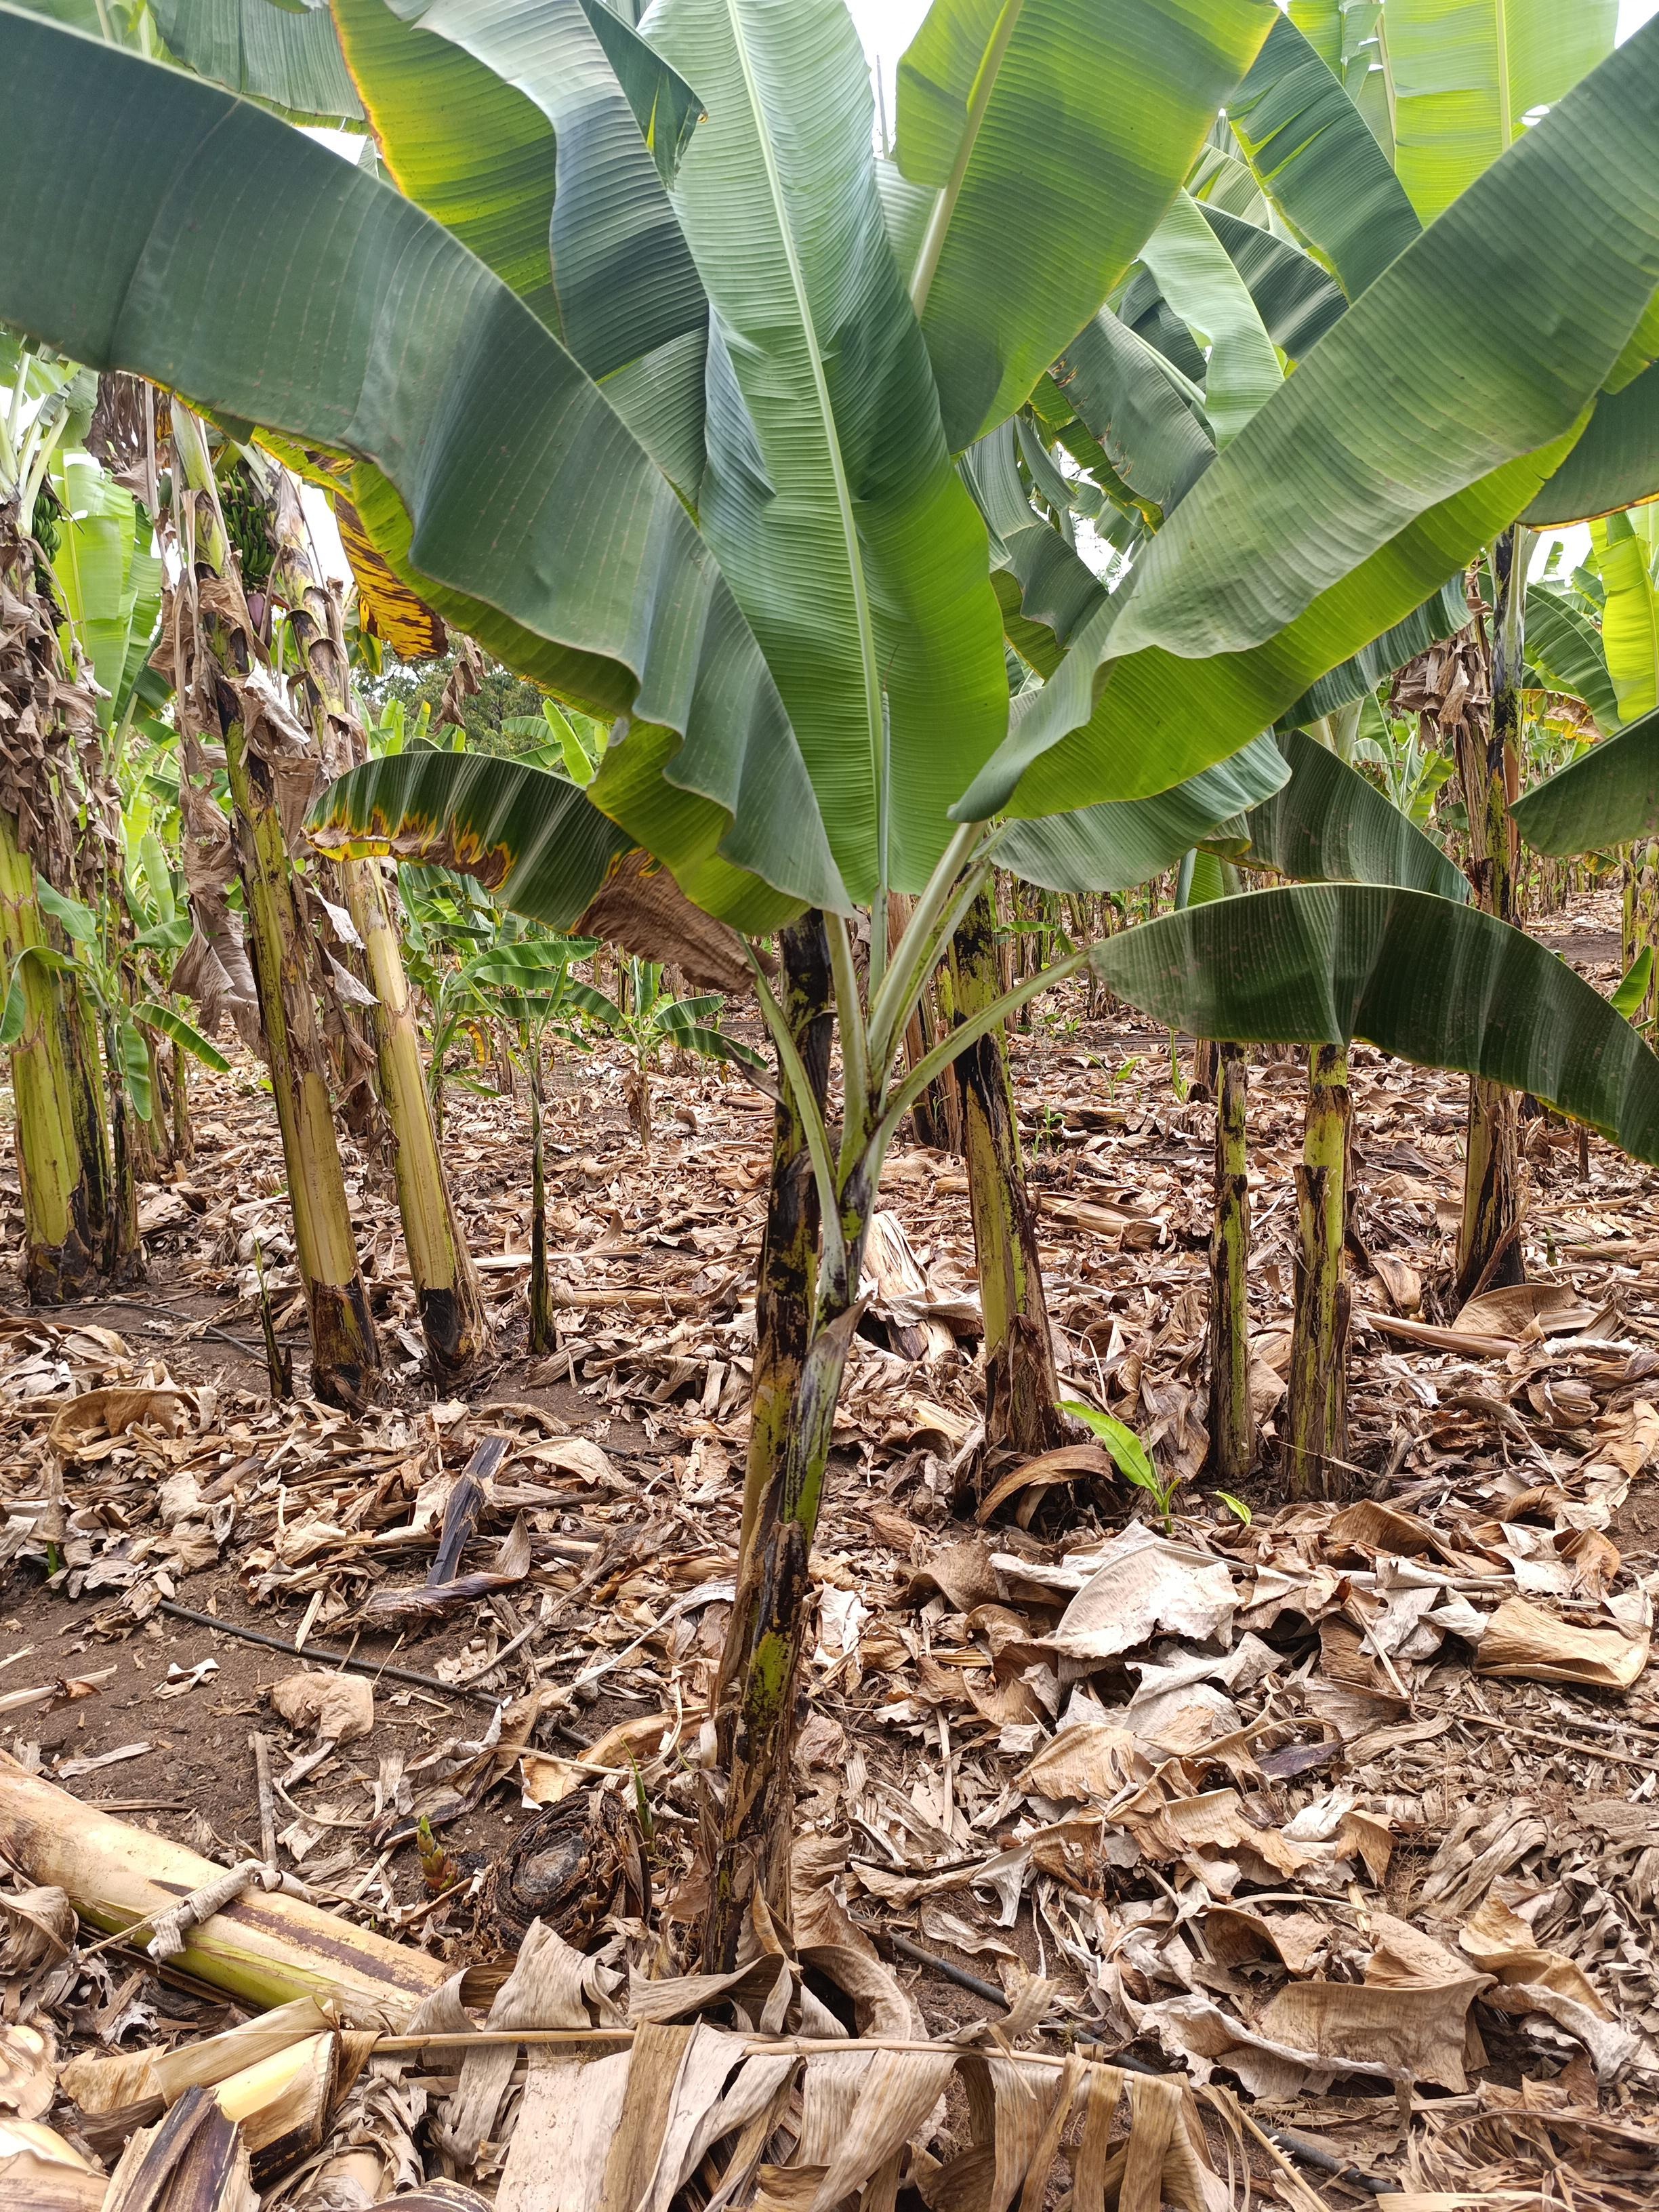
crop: banana
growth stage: vegetative
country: Tanzania
